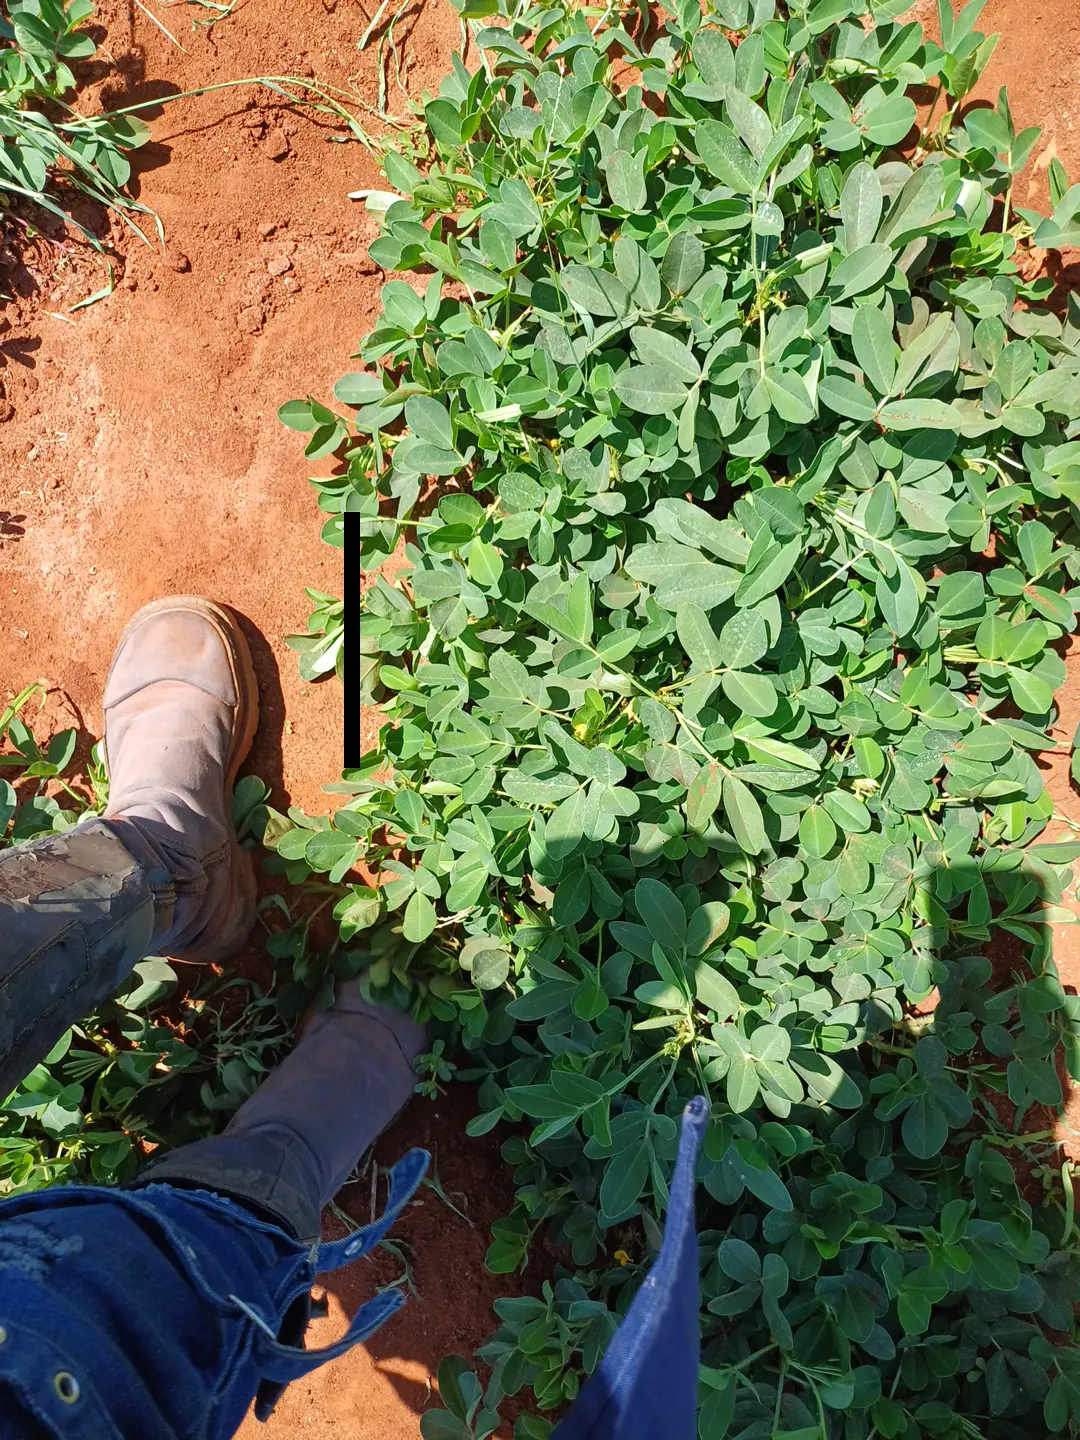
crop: groundnut
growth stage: flowering
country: Kenya
